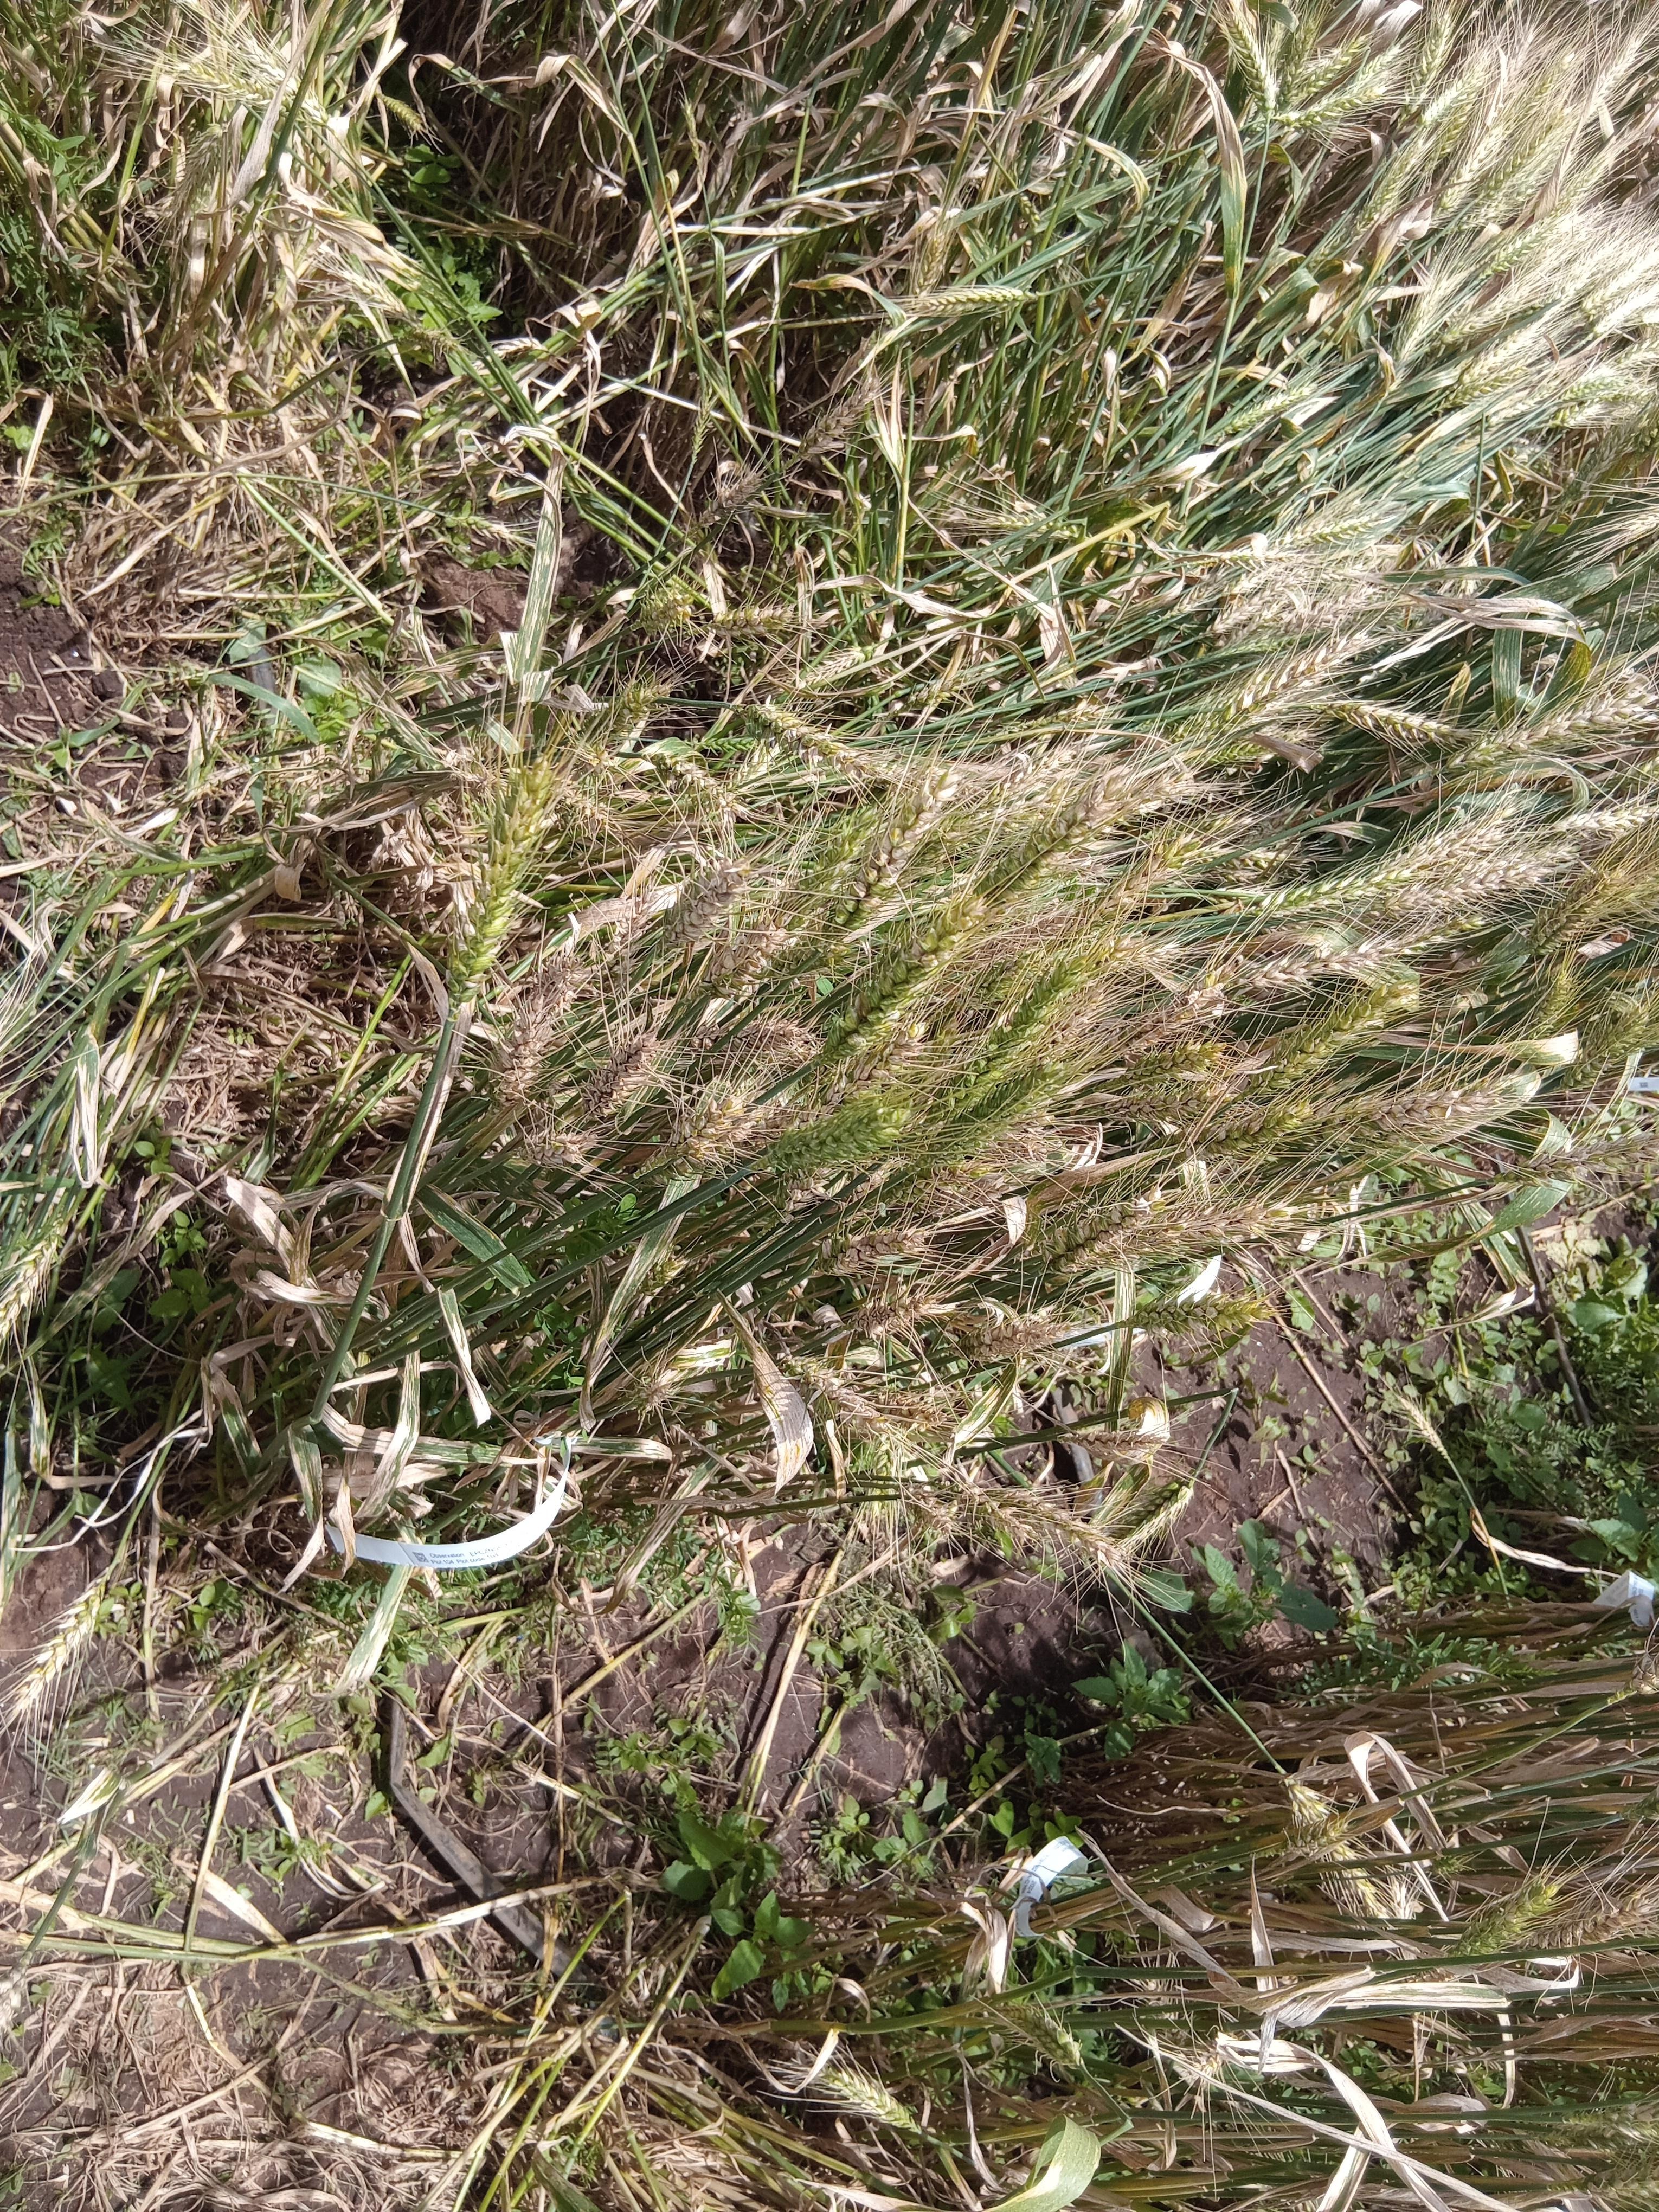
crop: wheat
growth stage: maturity
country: Kenya
